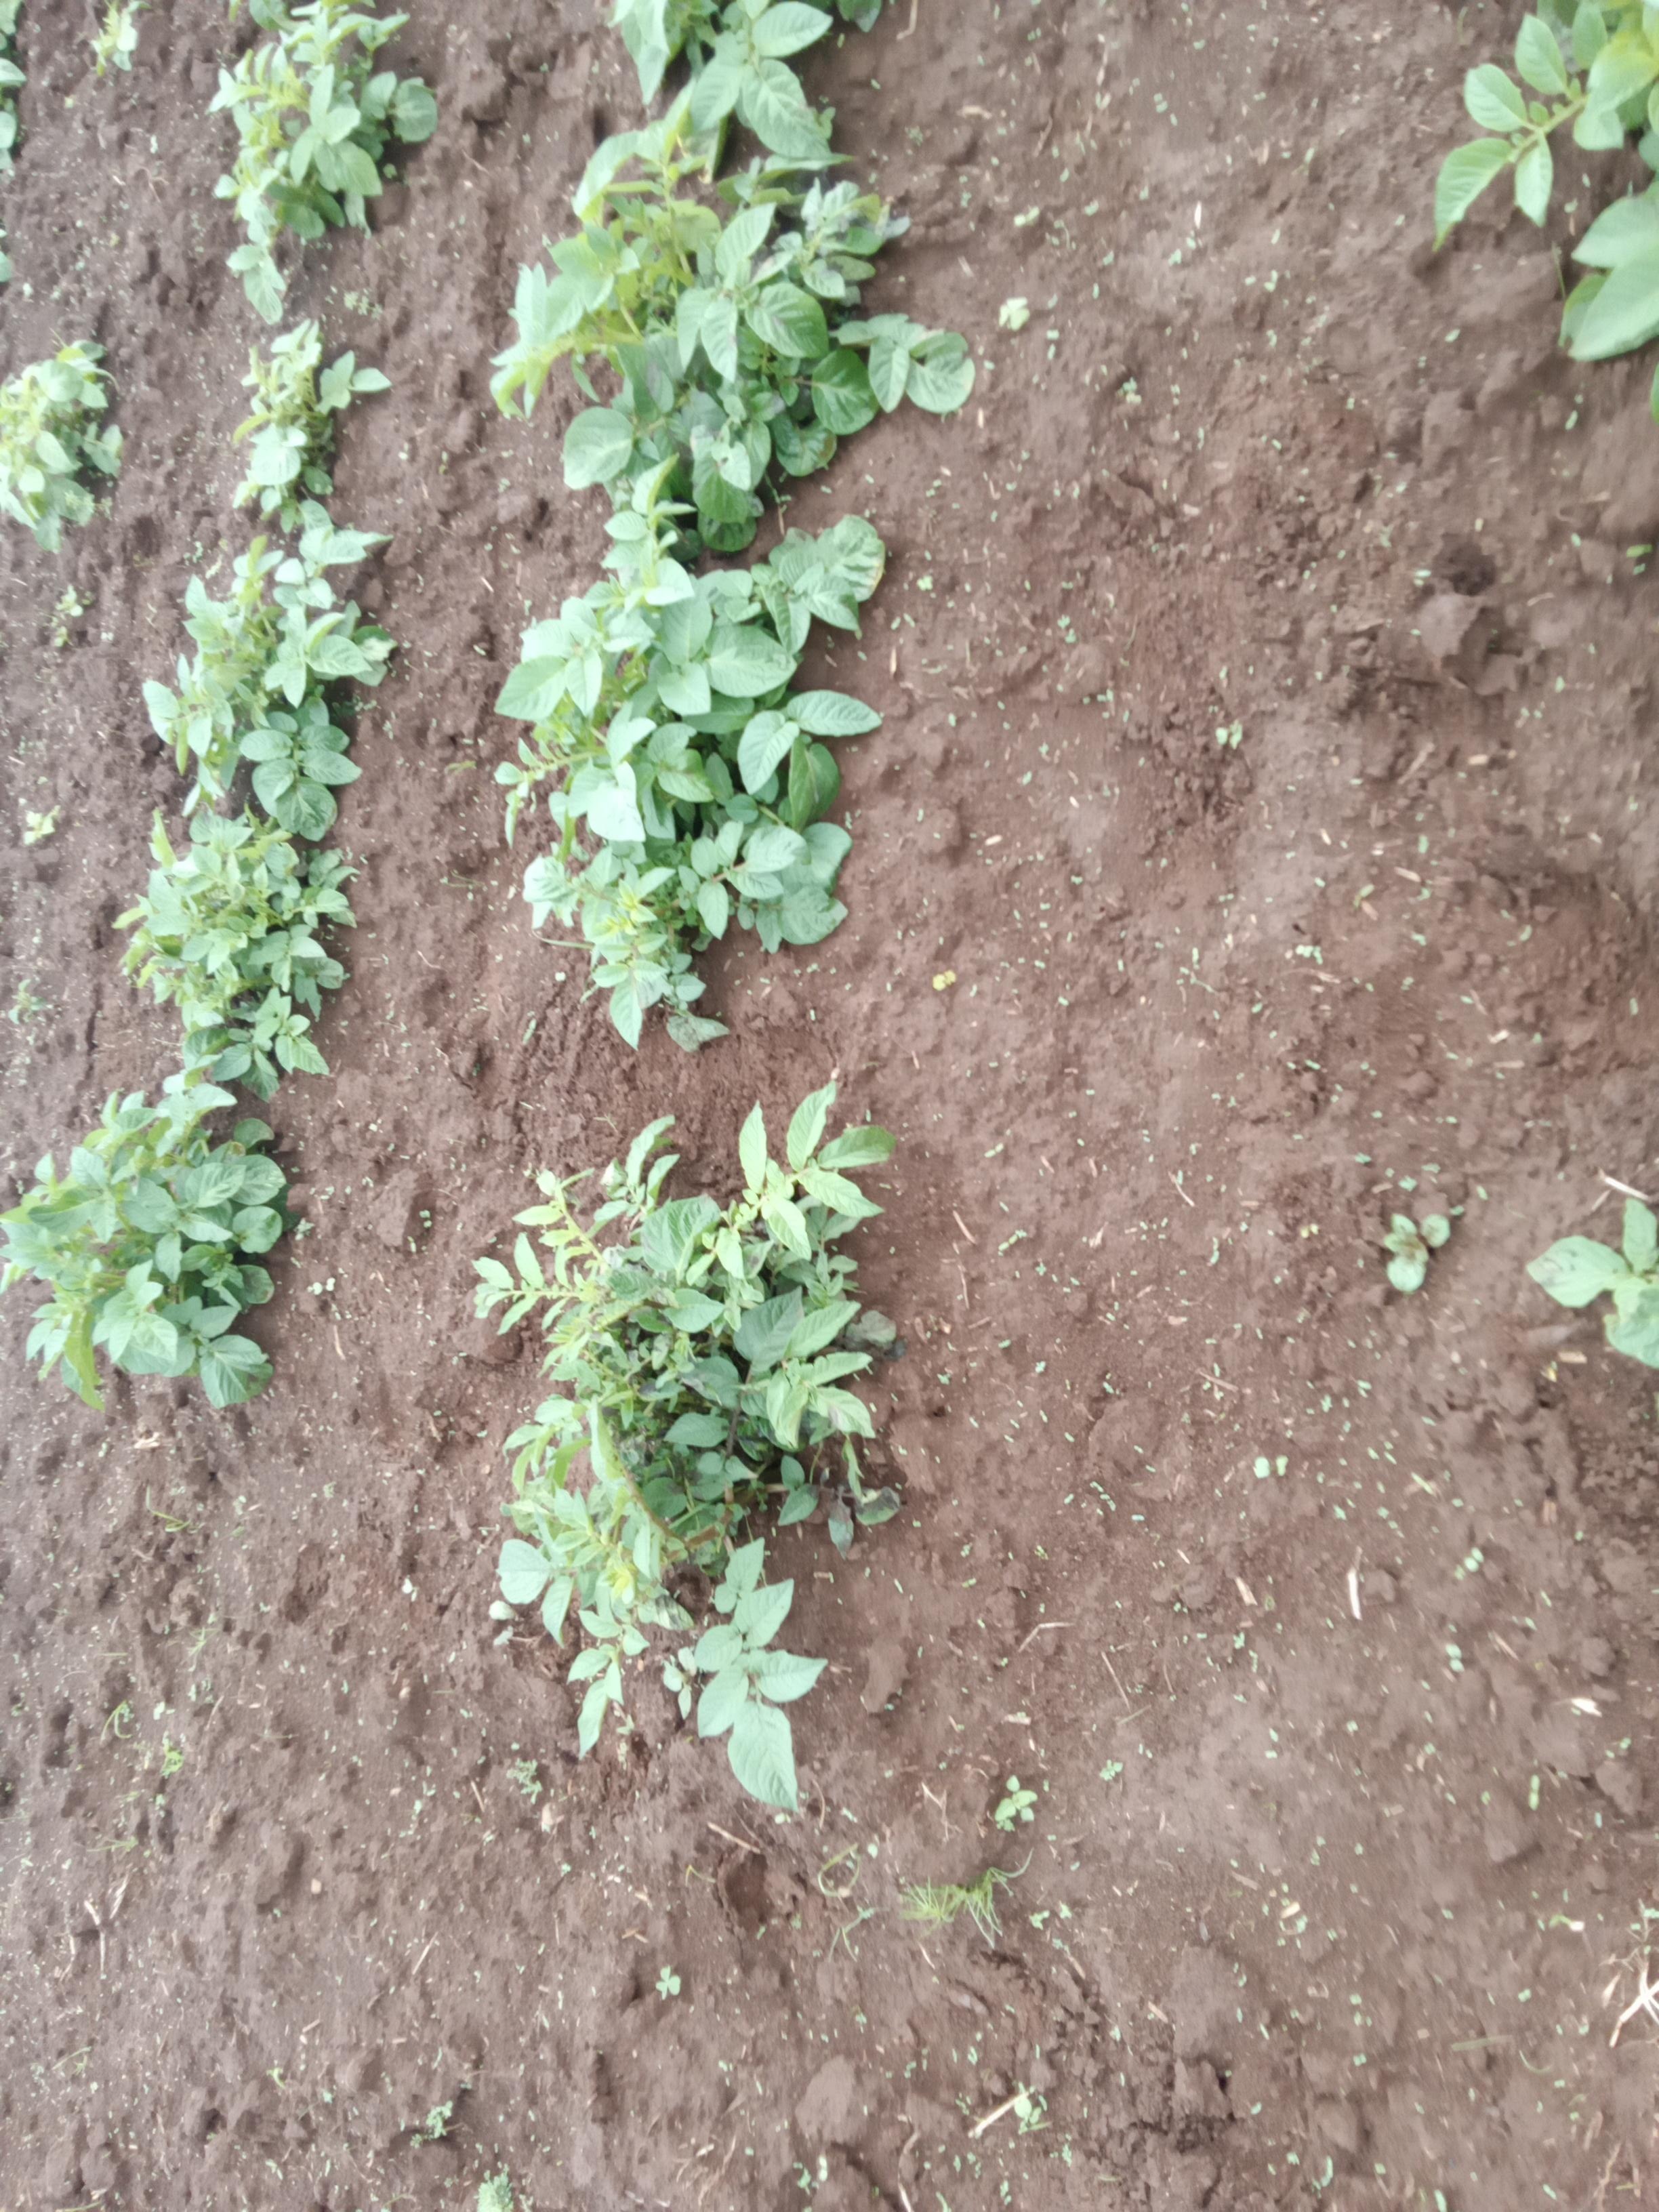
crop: potato
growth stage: emergence
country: Kenya
